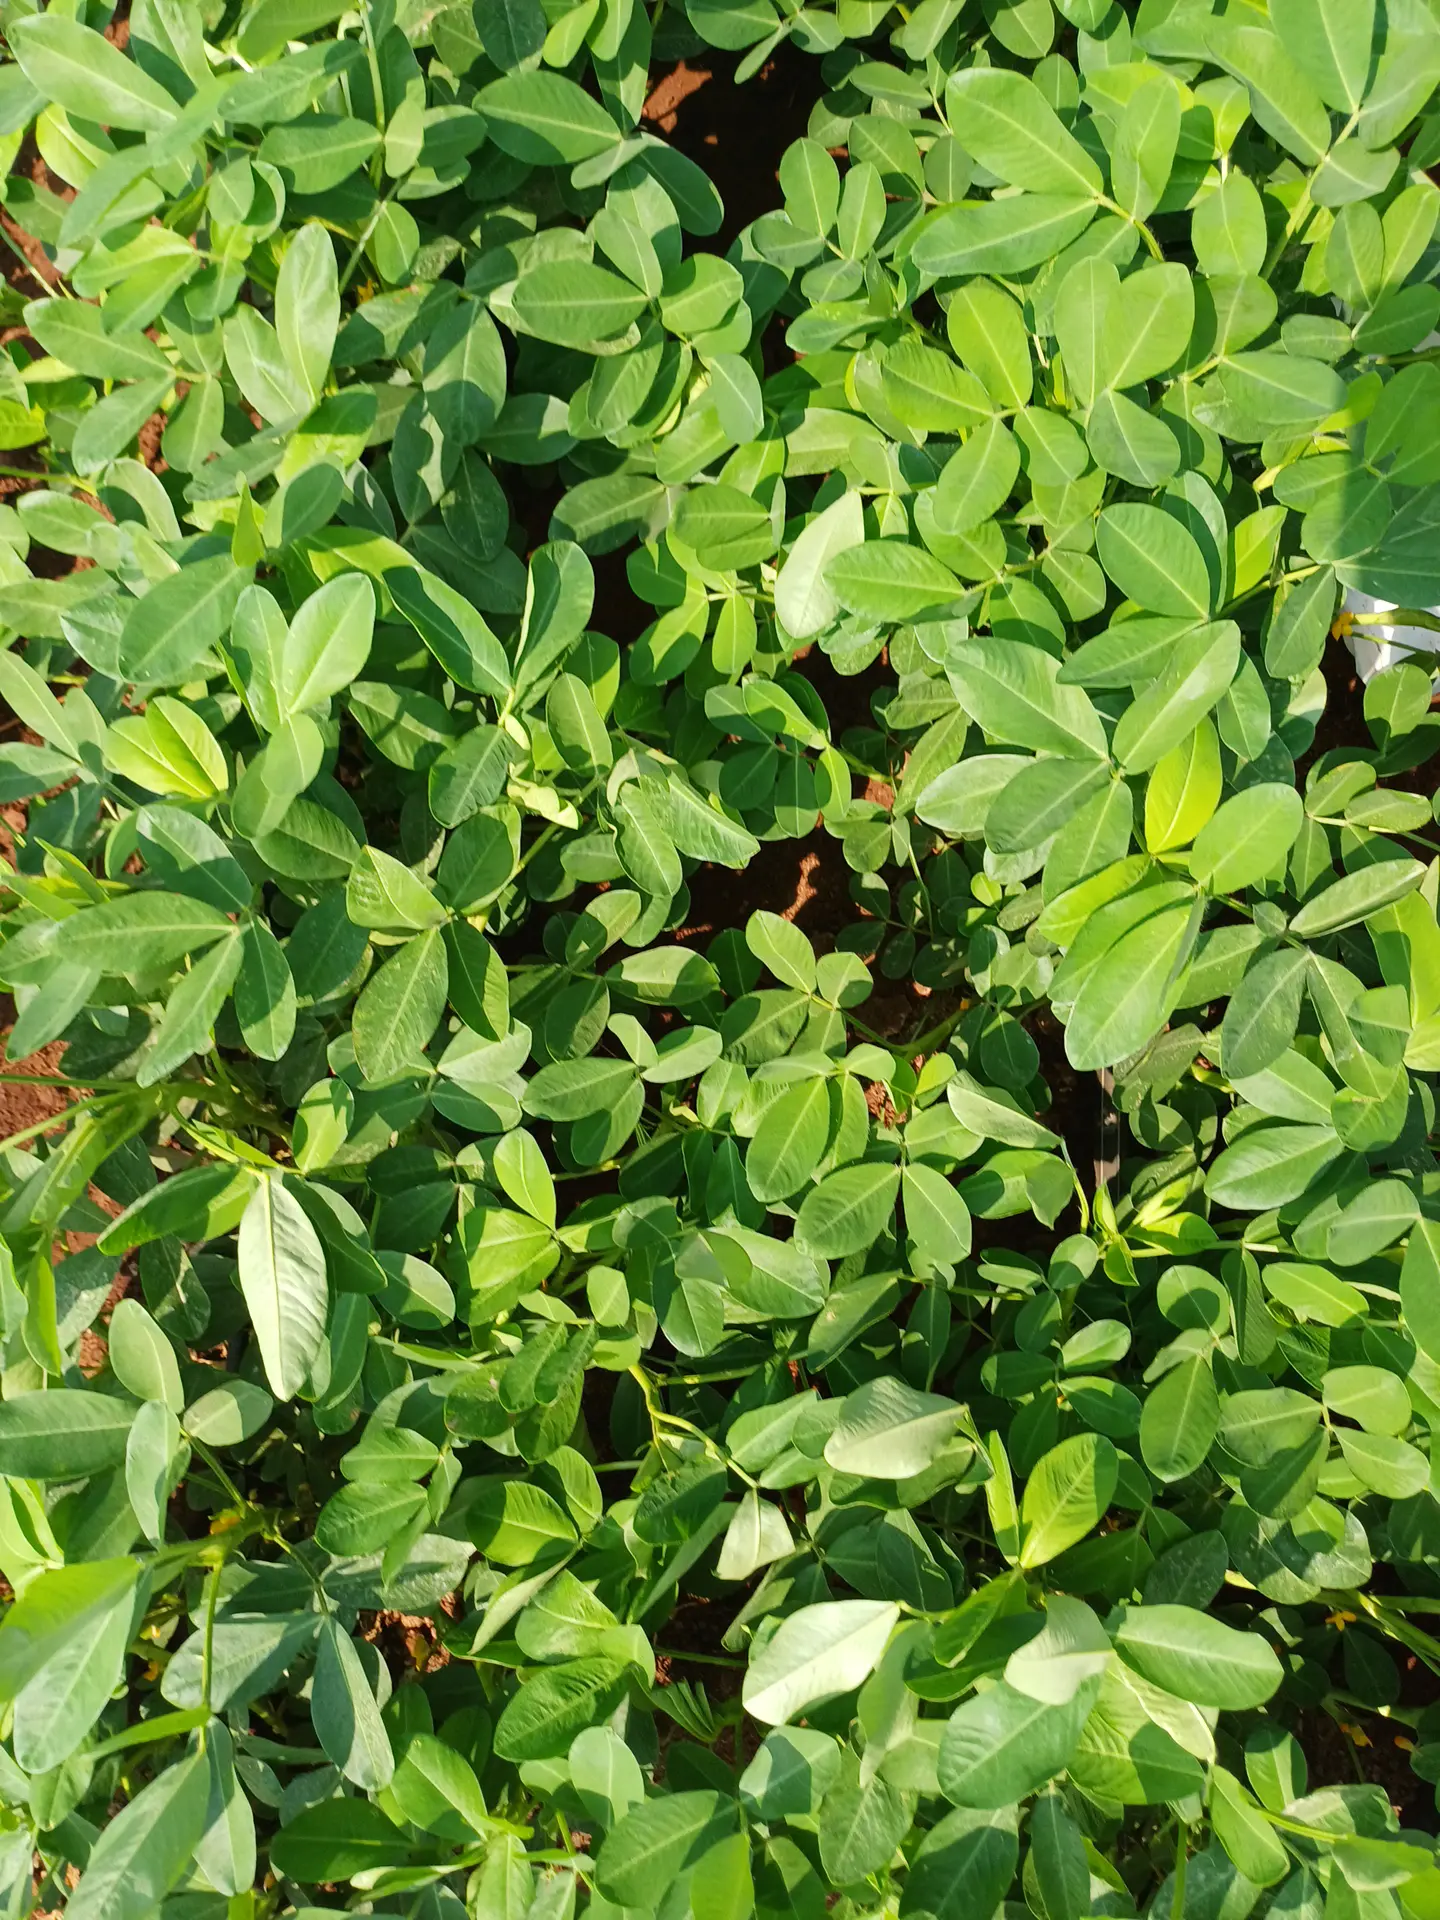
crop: groundnut
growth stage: flowering
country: Kenya
